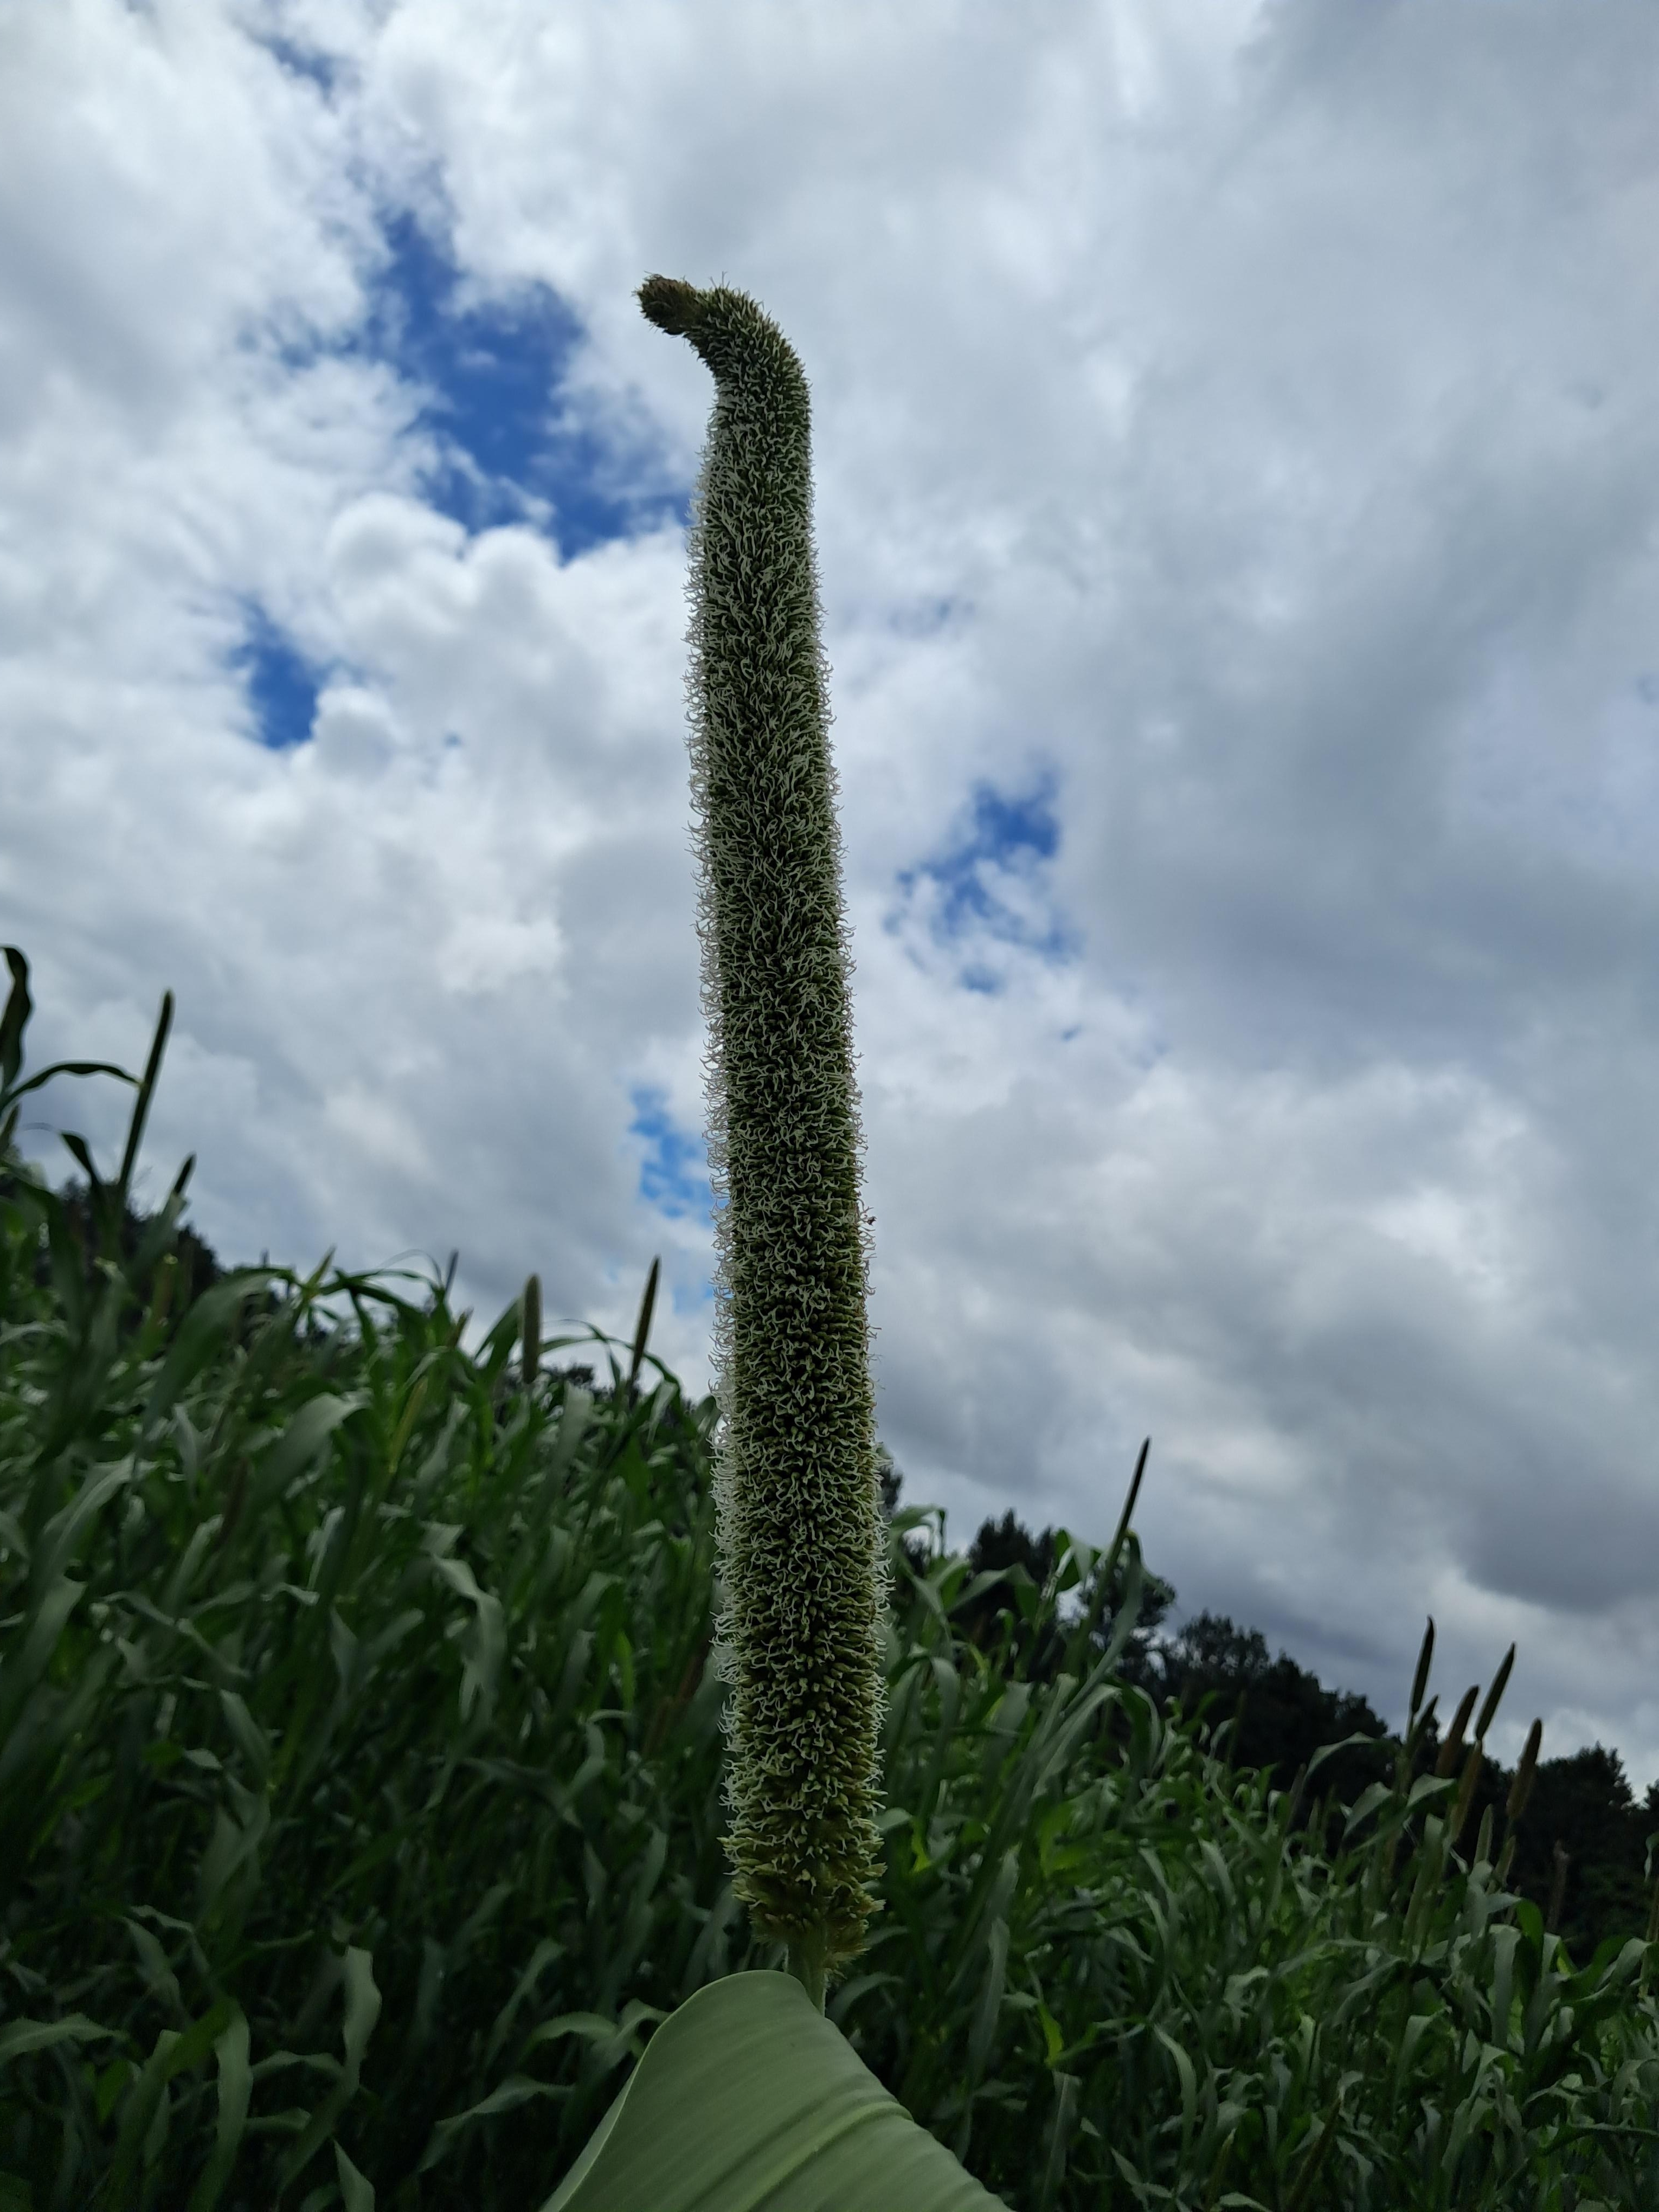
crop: pearl millet
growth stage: heading tuber
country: Tanzania
